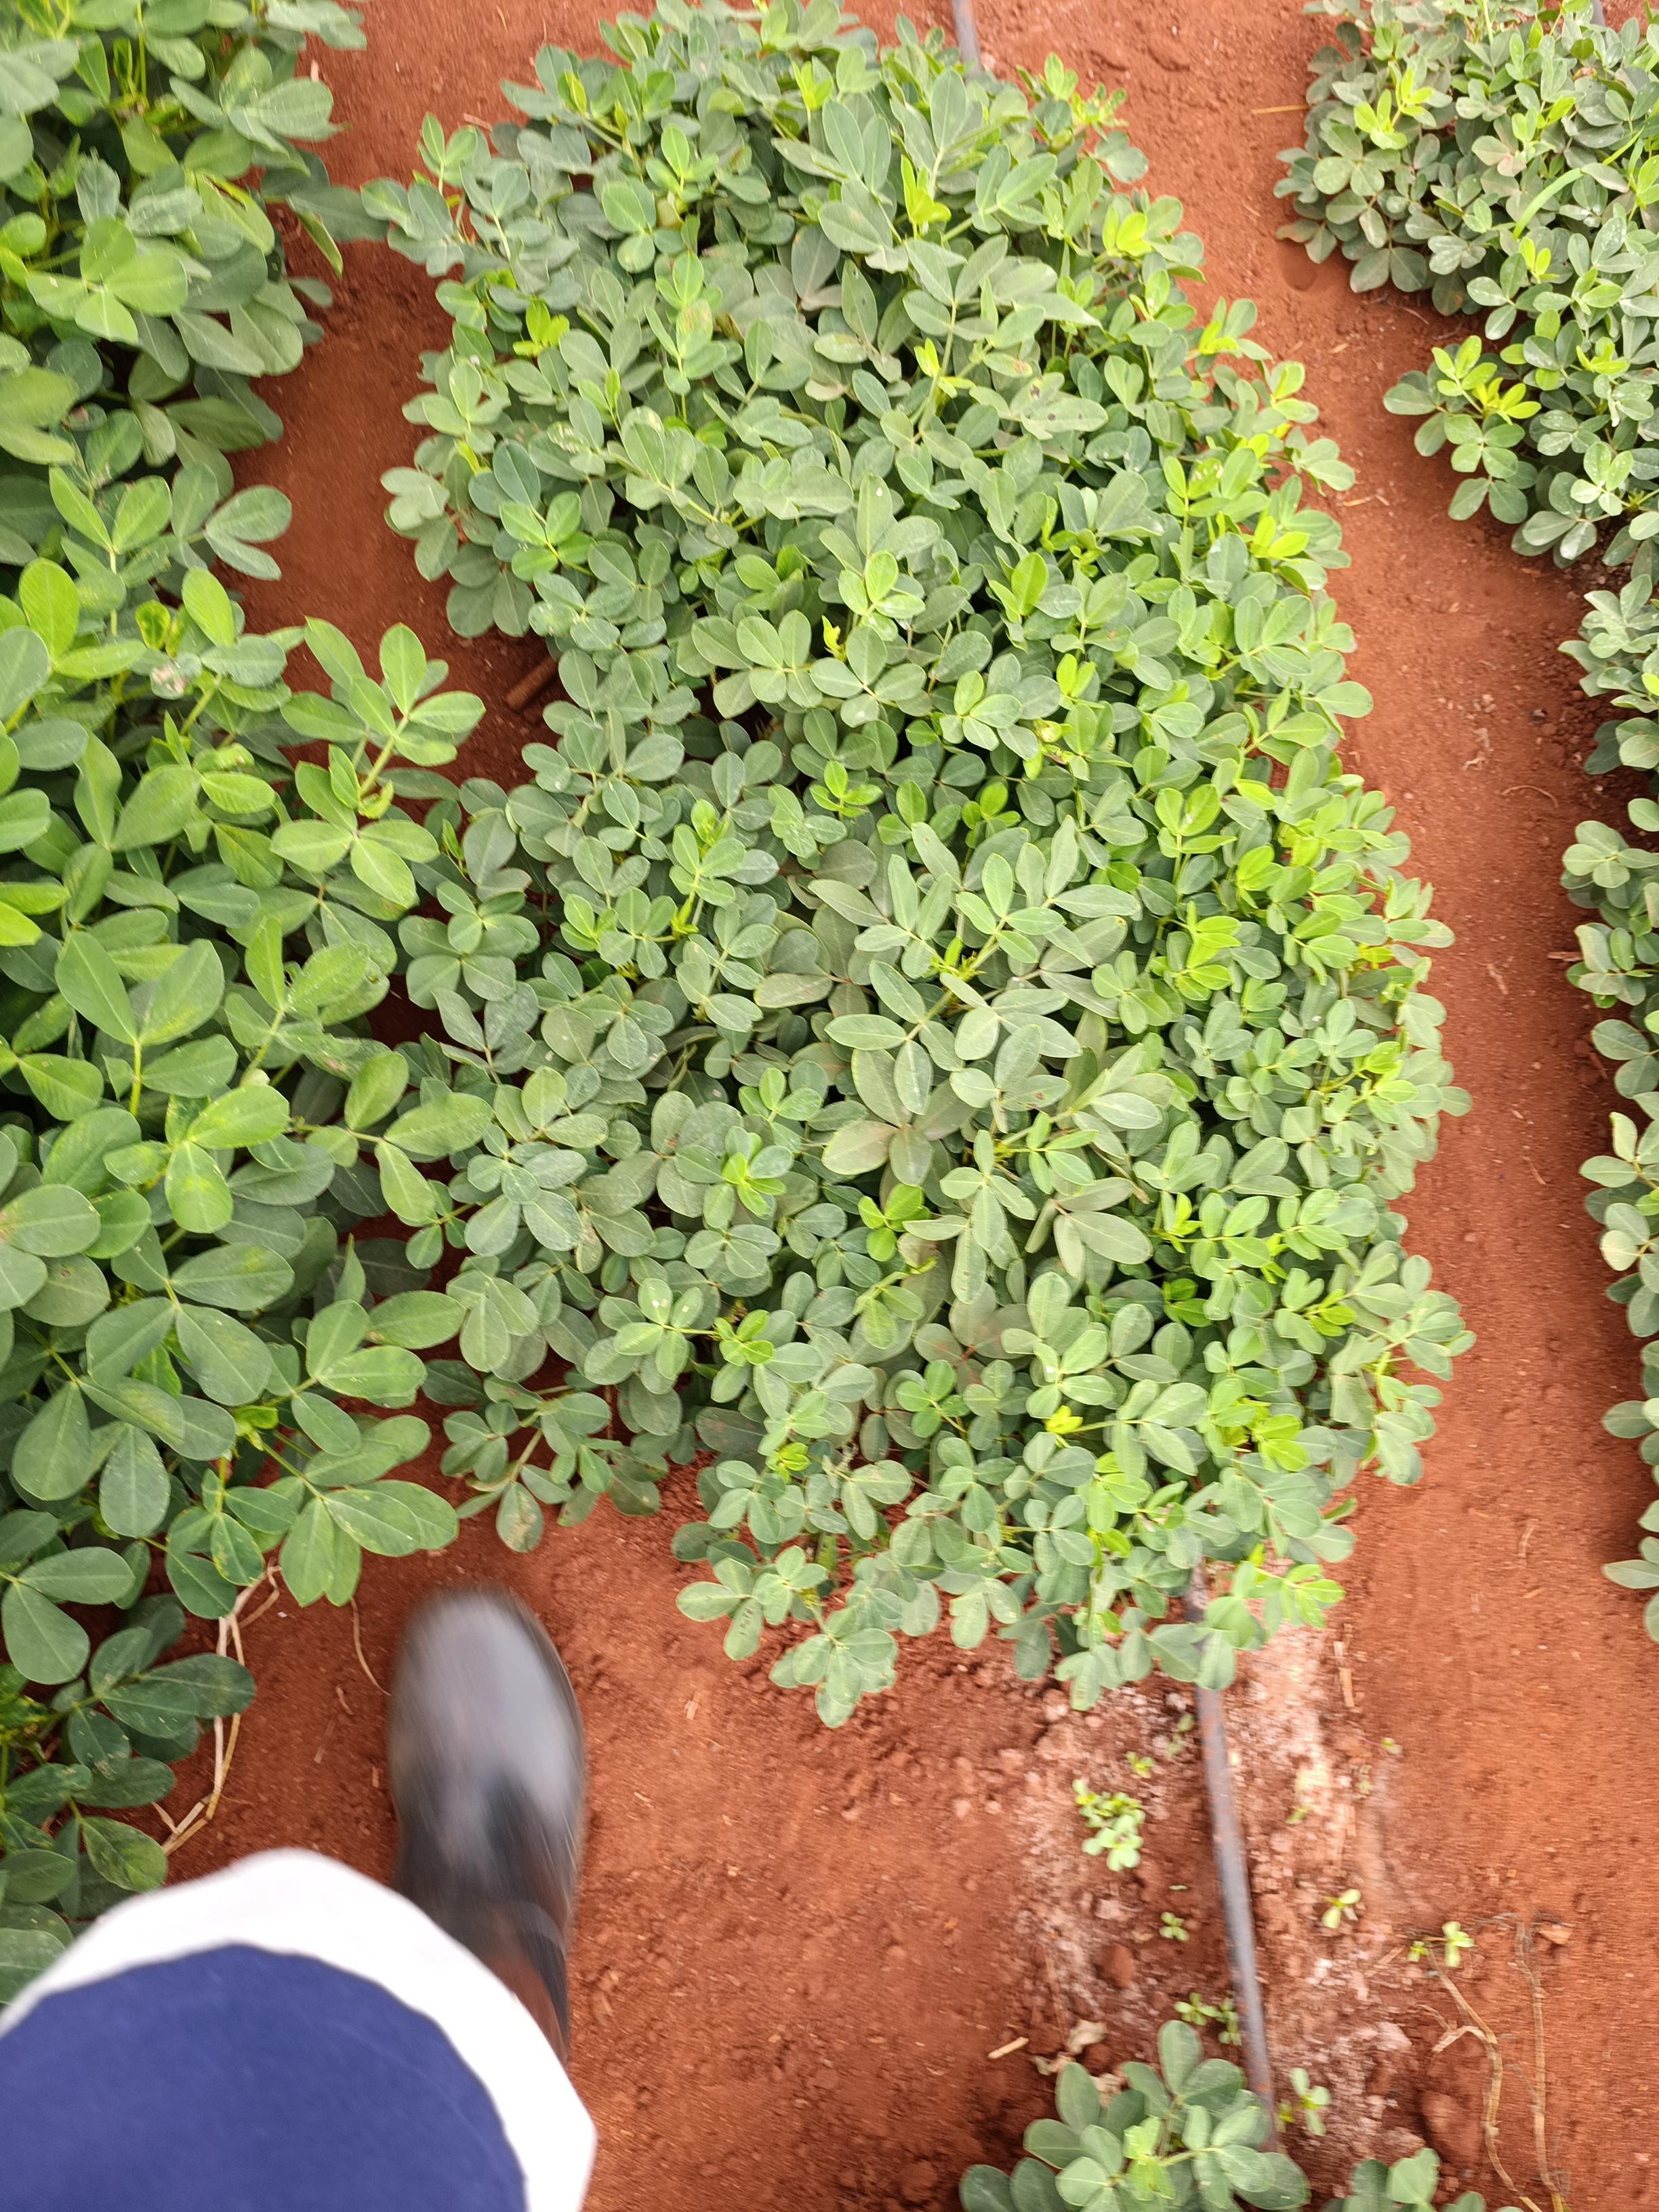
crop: groundnut
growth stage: pegging
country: Kenya
